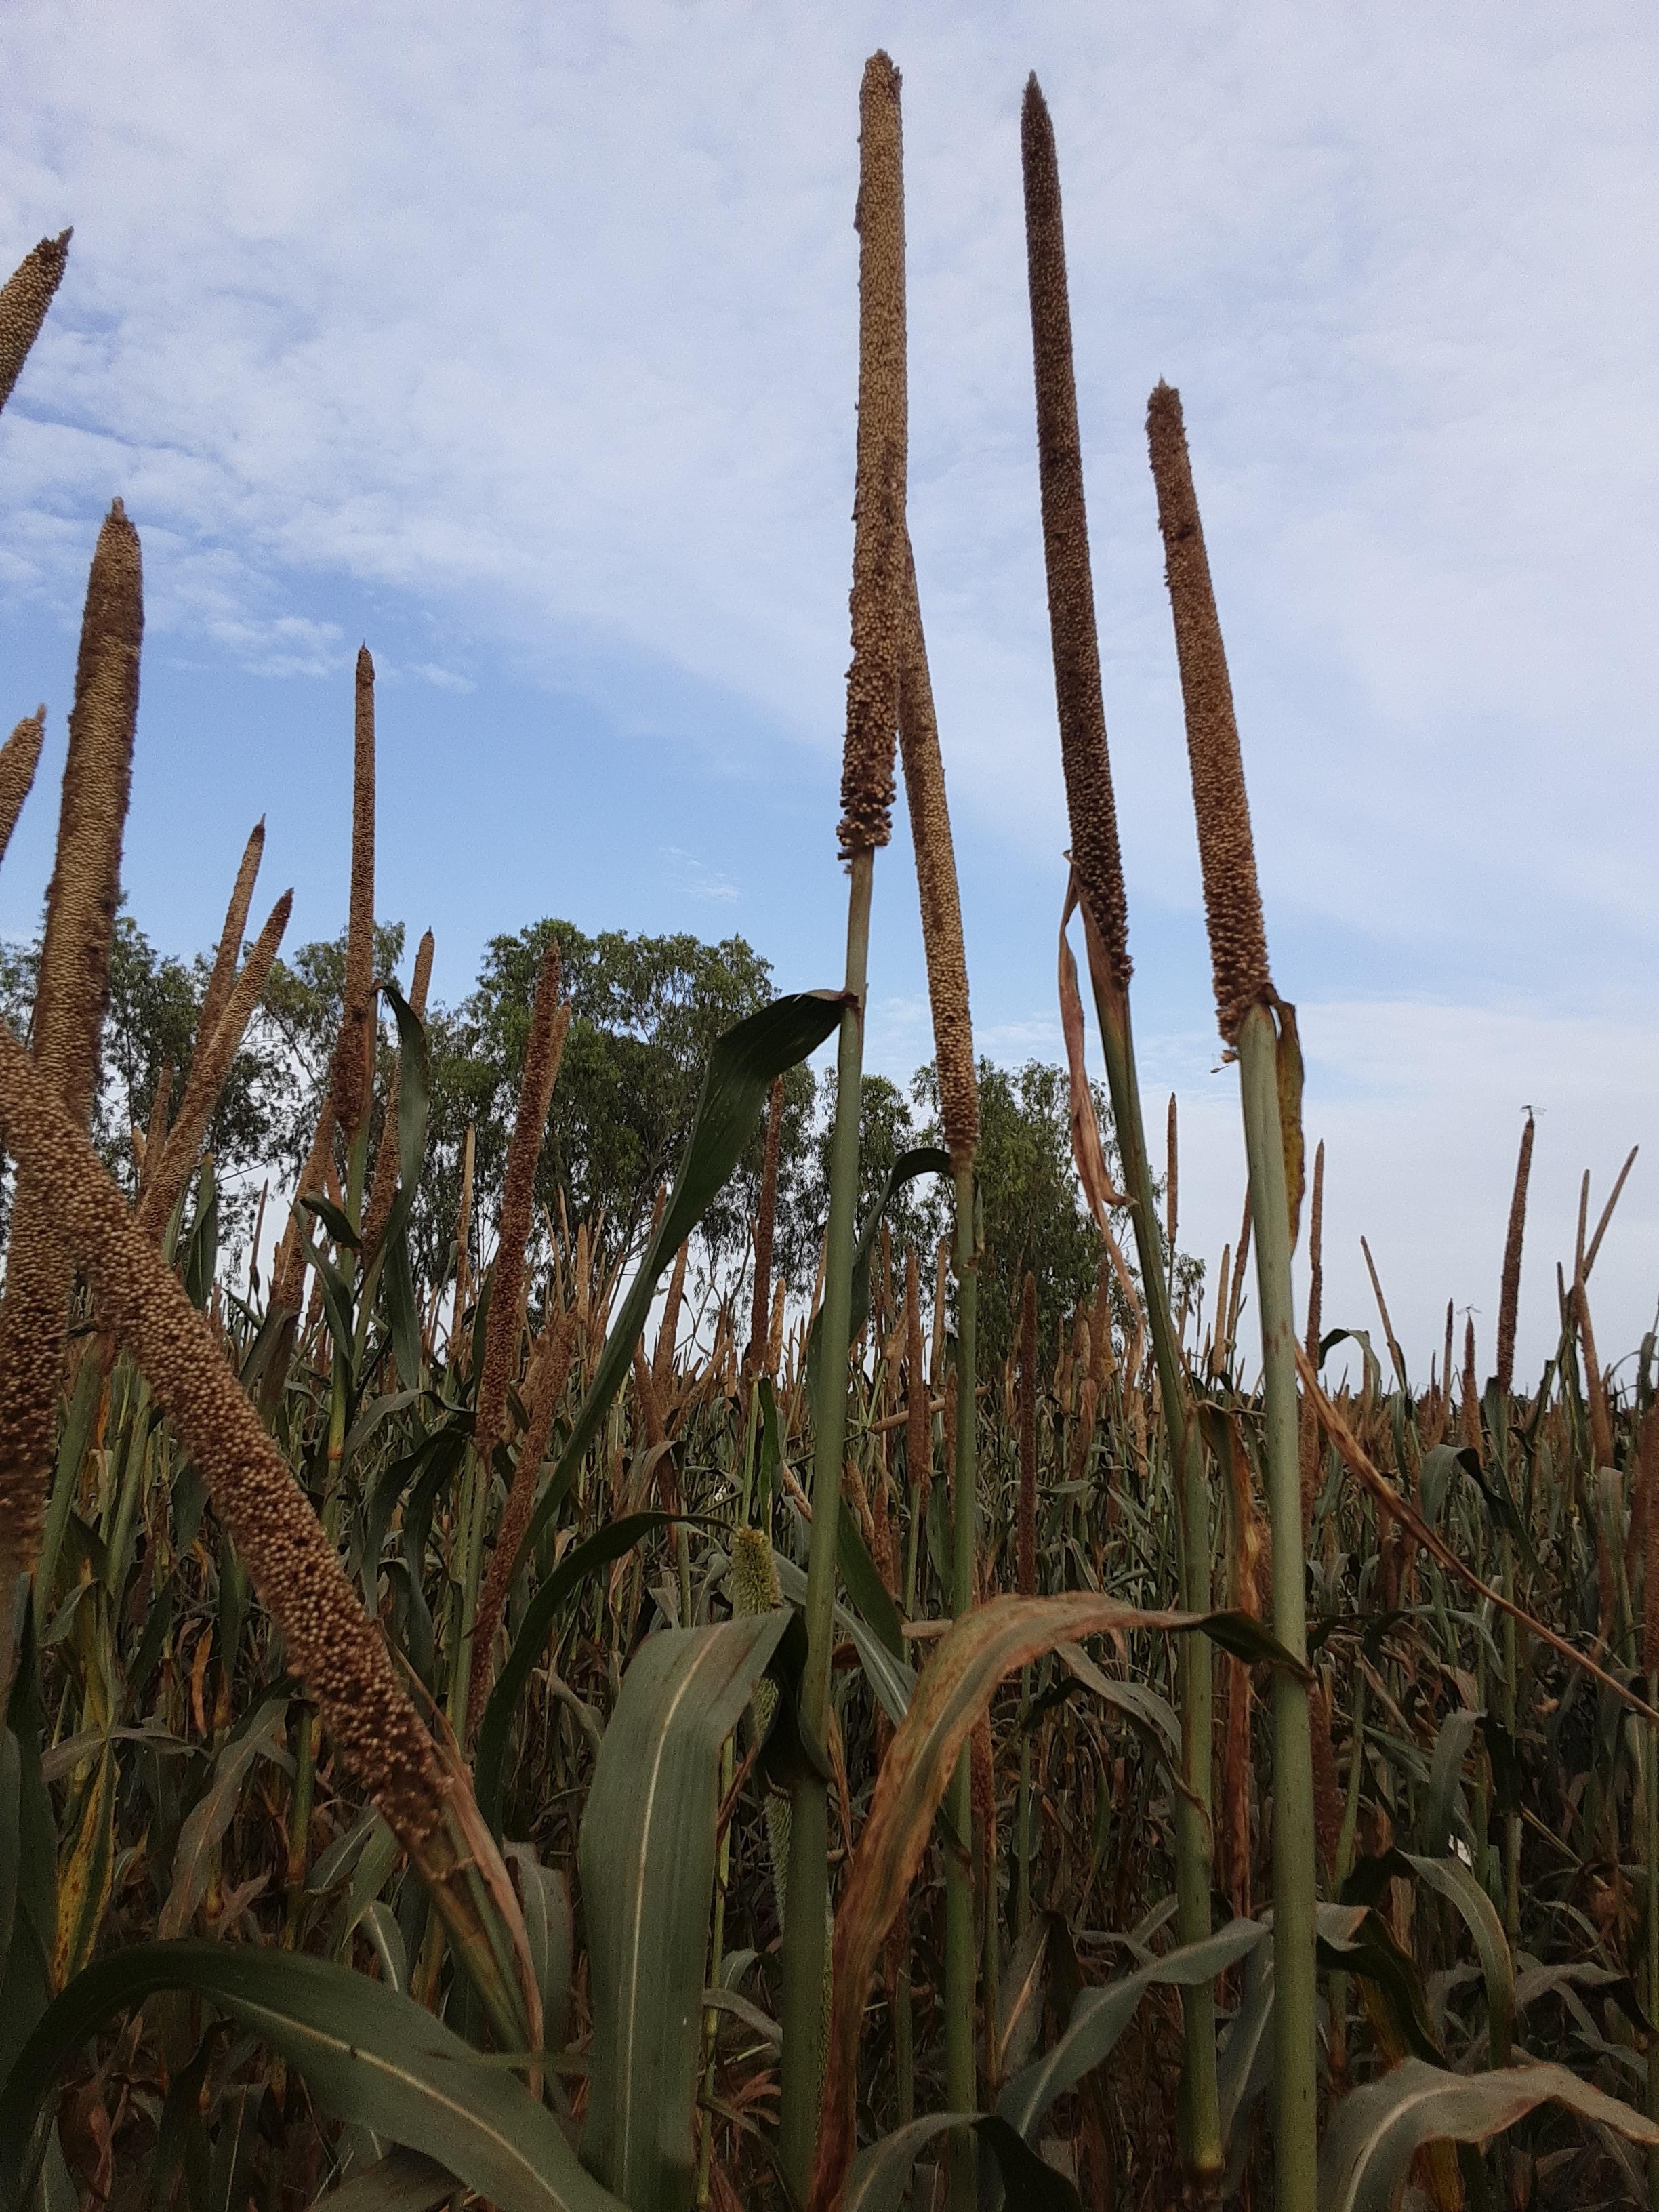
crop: pearl millet
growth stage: filling grain
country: Senegal
